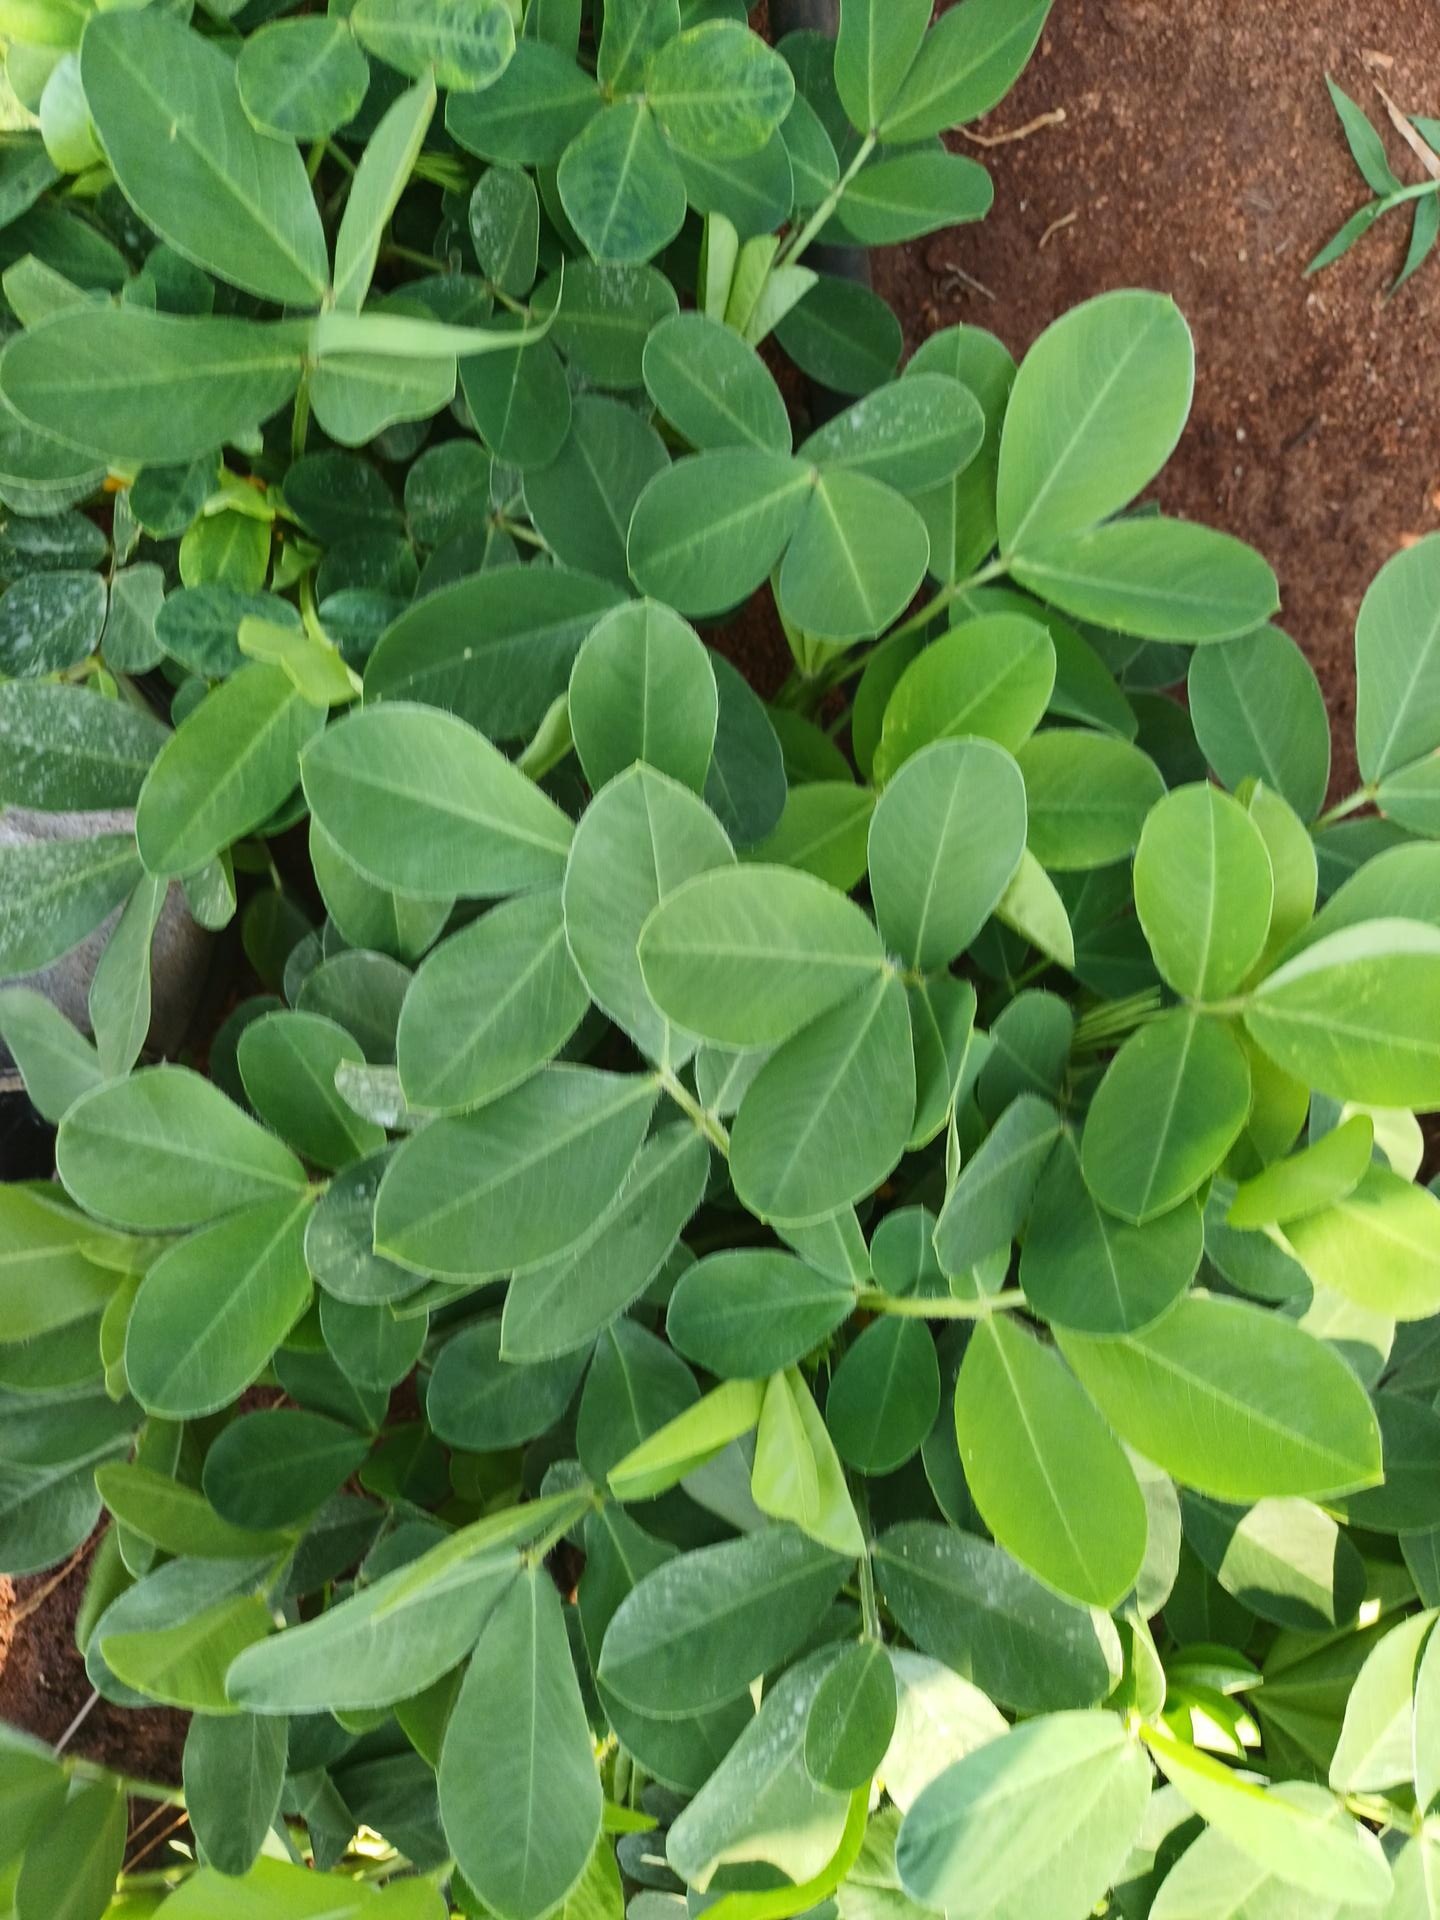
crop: groundnut
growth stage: vegetative
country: Kenya
